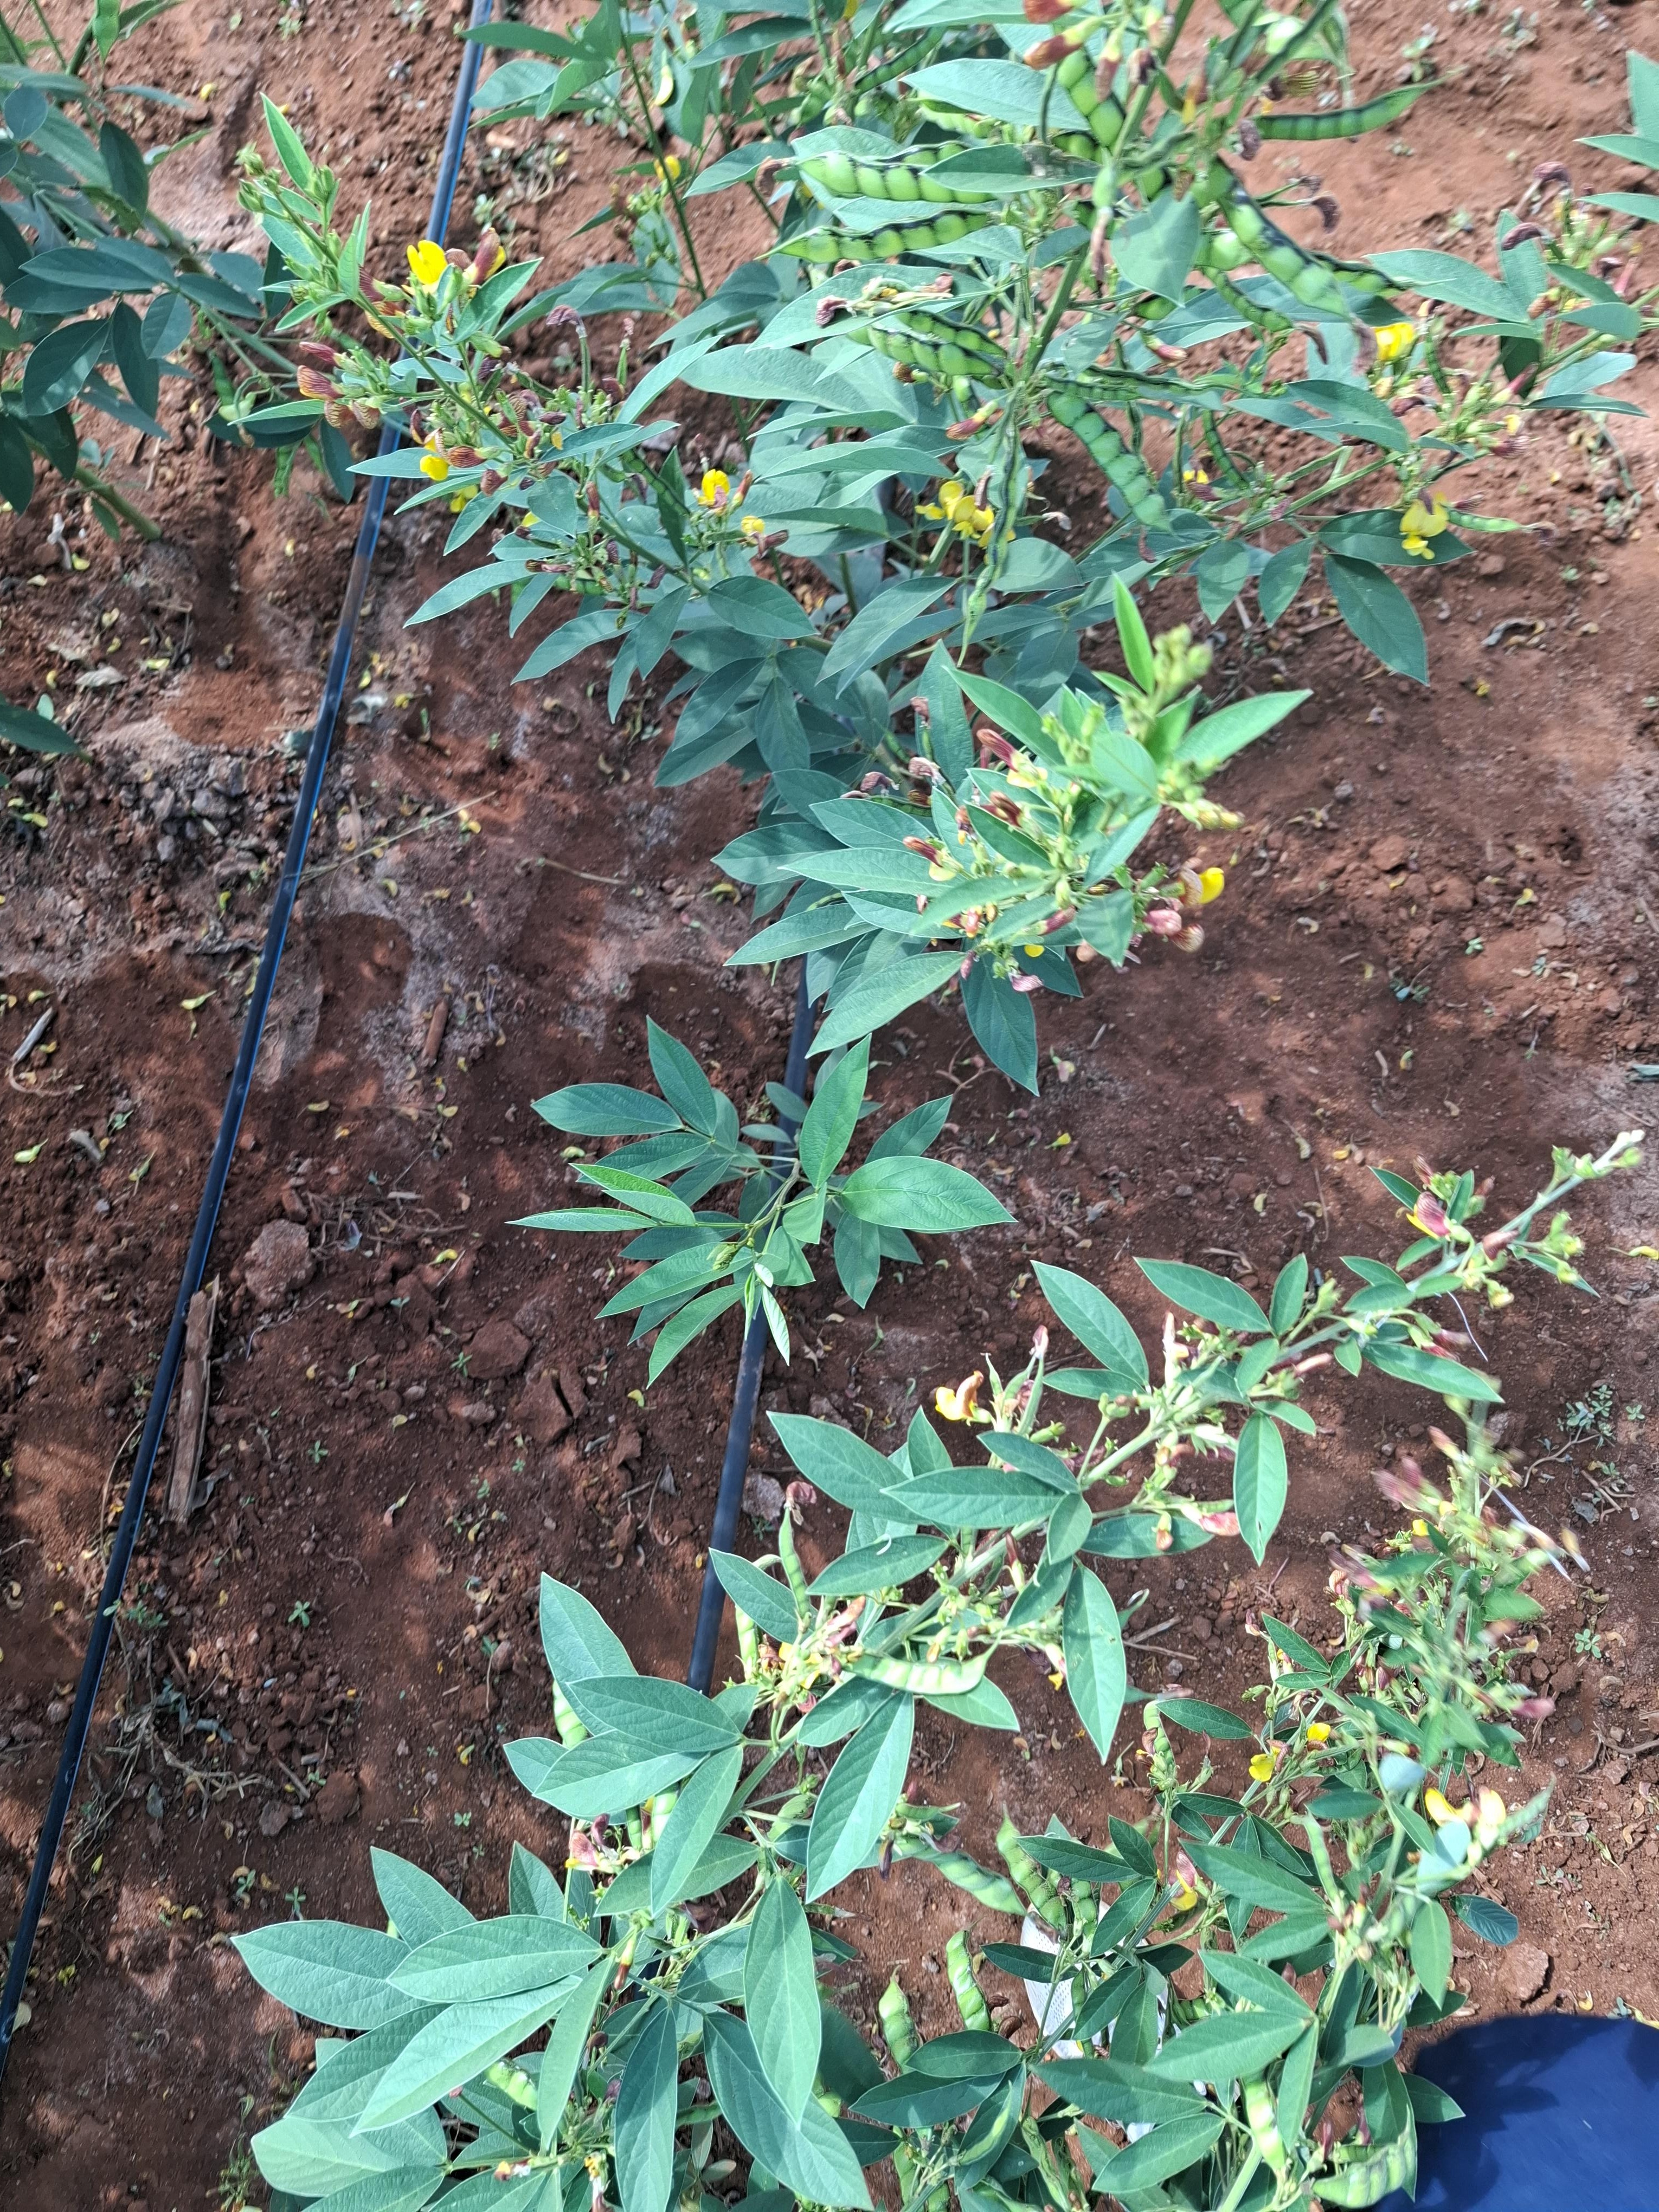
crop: pigeonpea
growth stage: development pod
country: Kenya
